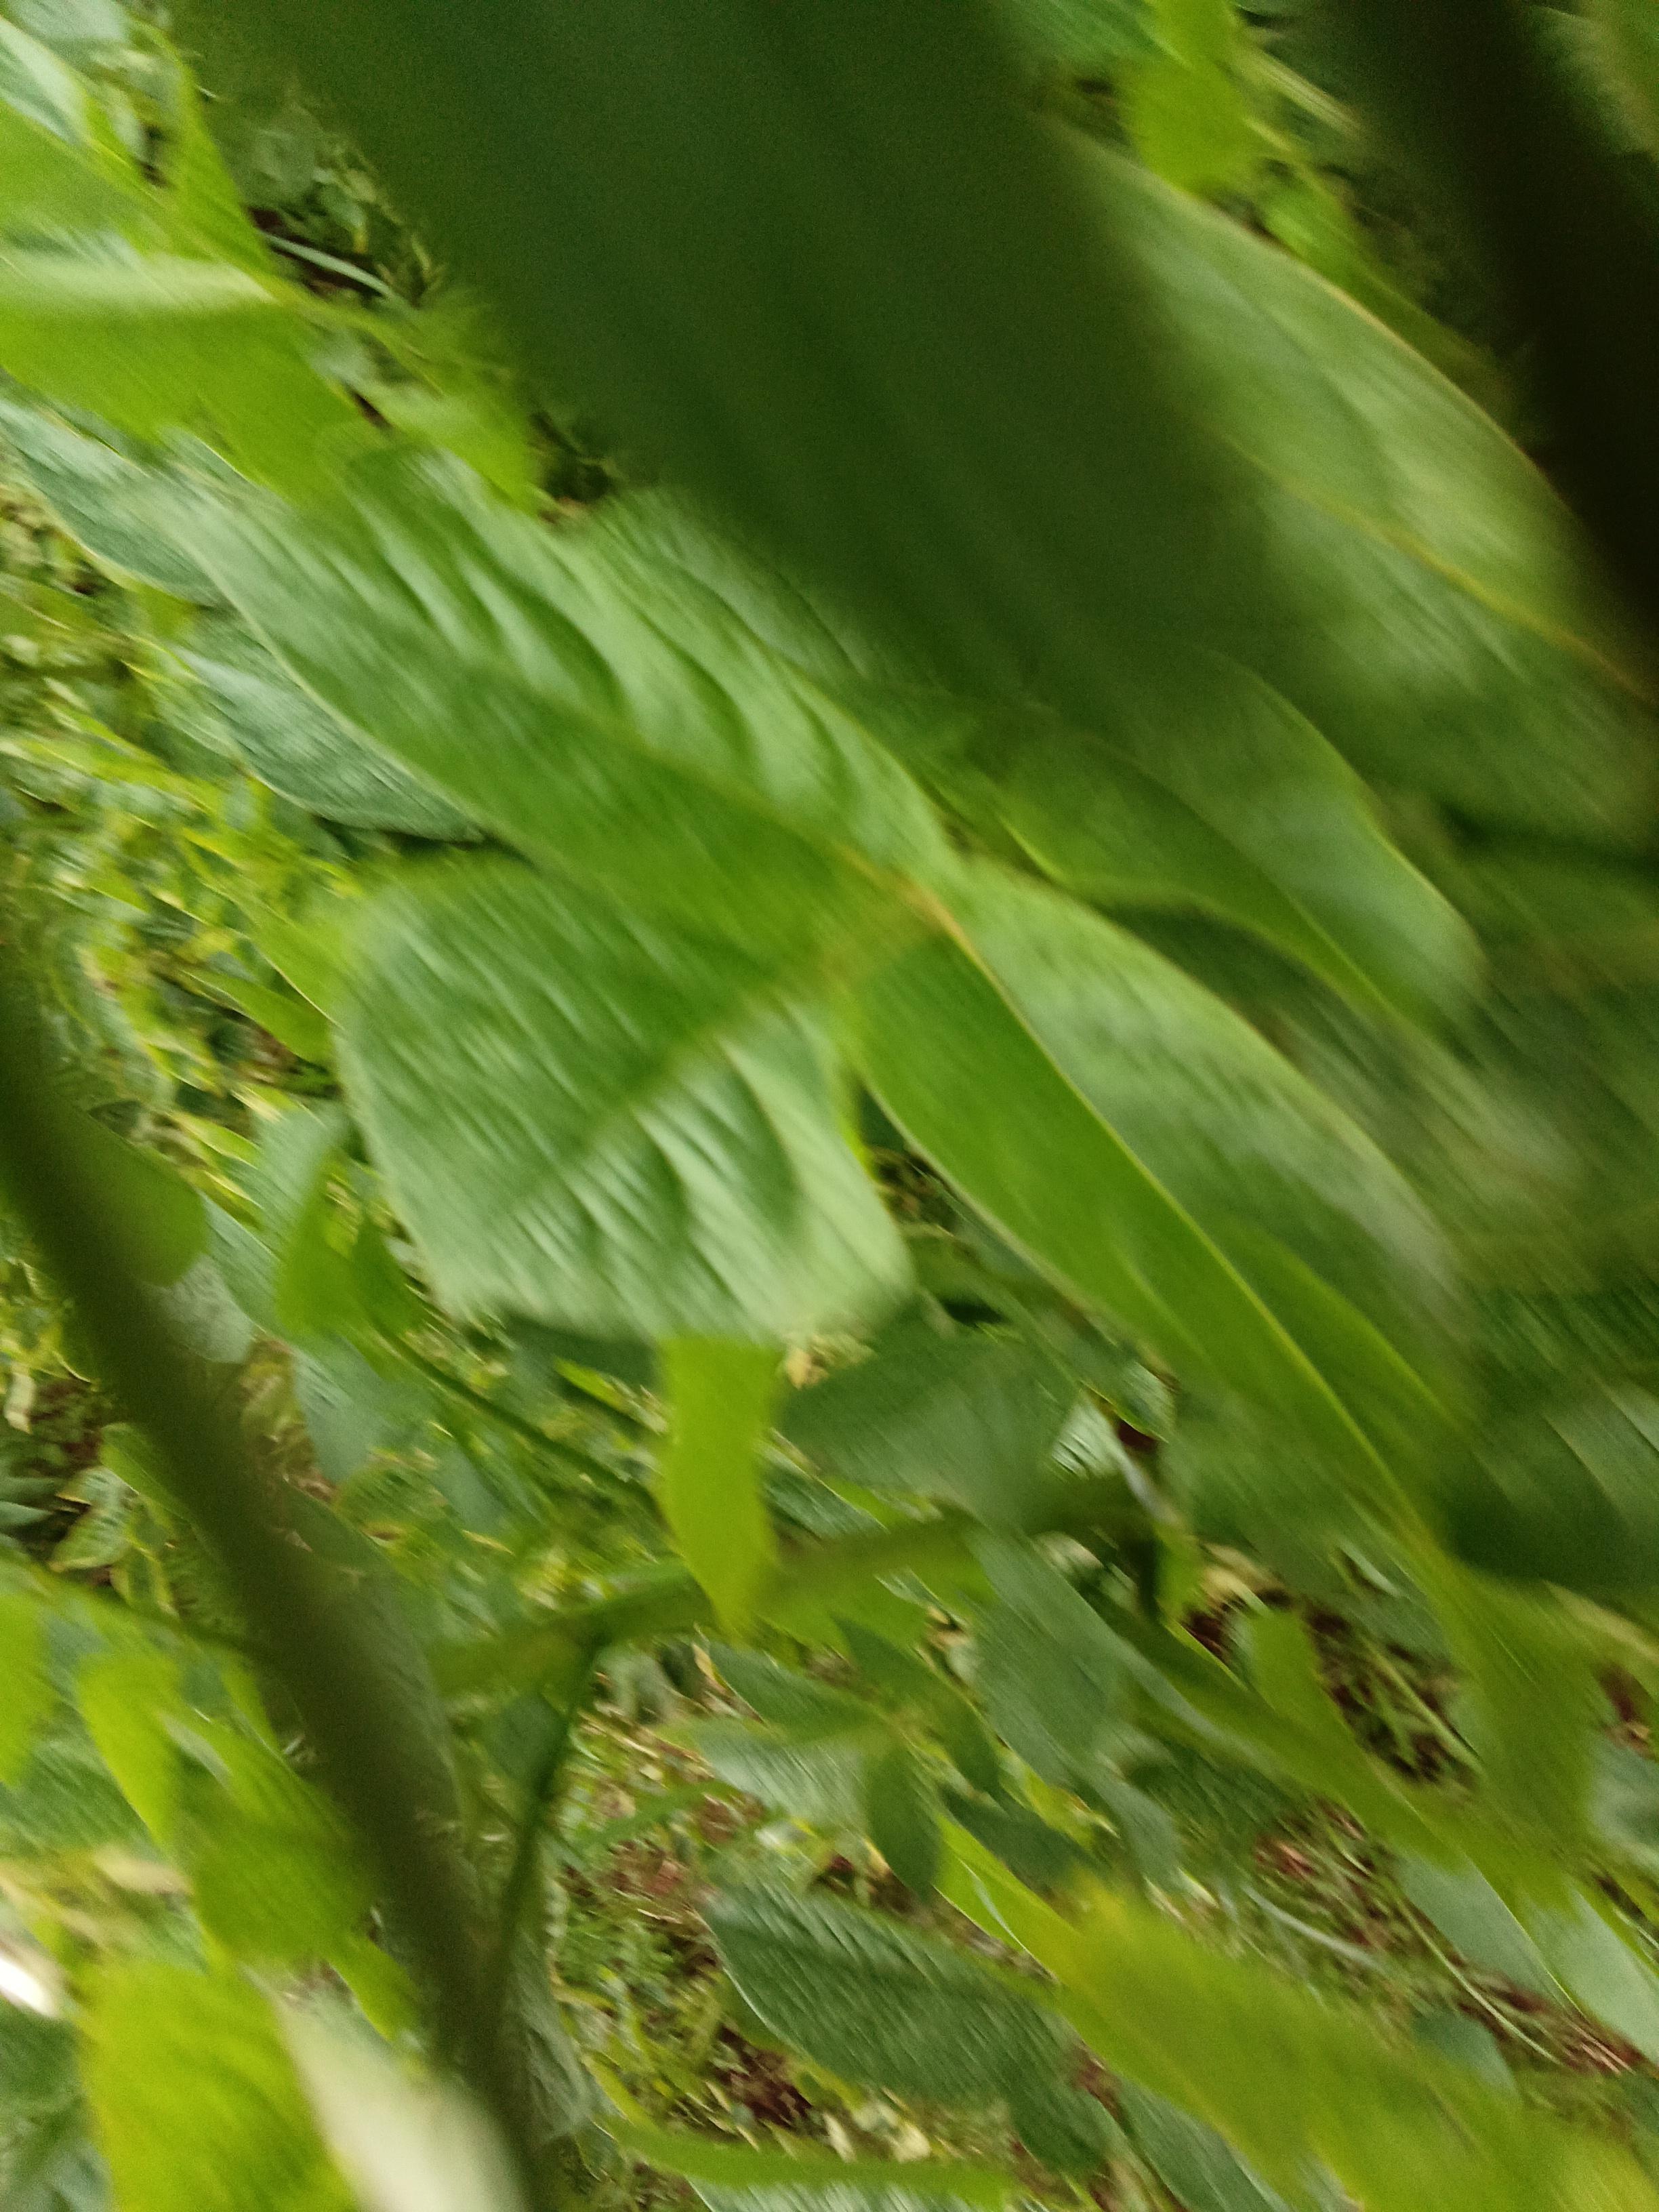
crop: potato
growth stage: harvest maturity
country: Kenya
